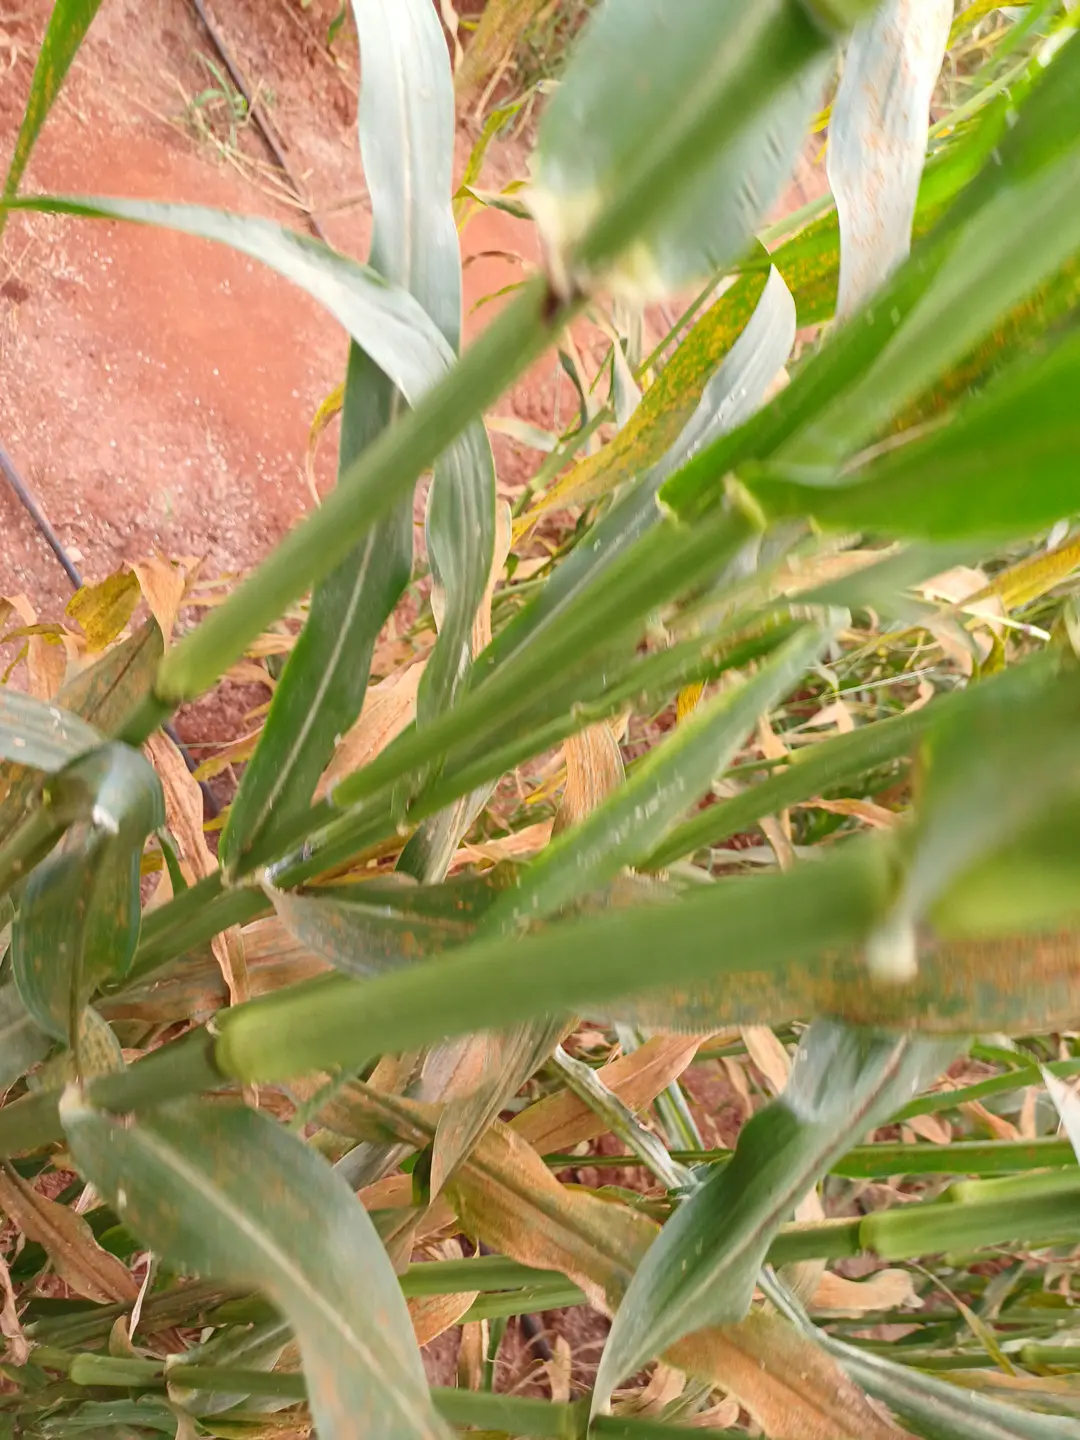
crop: pearl millet
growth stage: filling grain
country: Kenya
